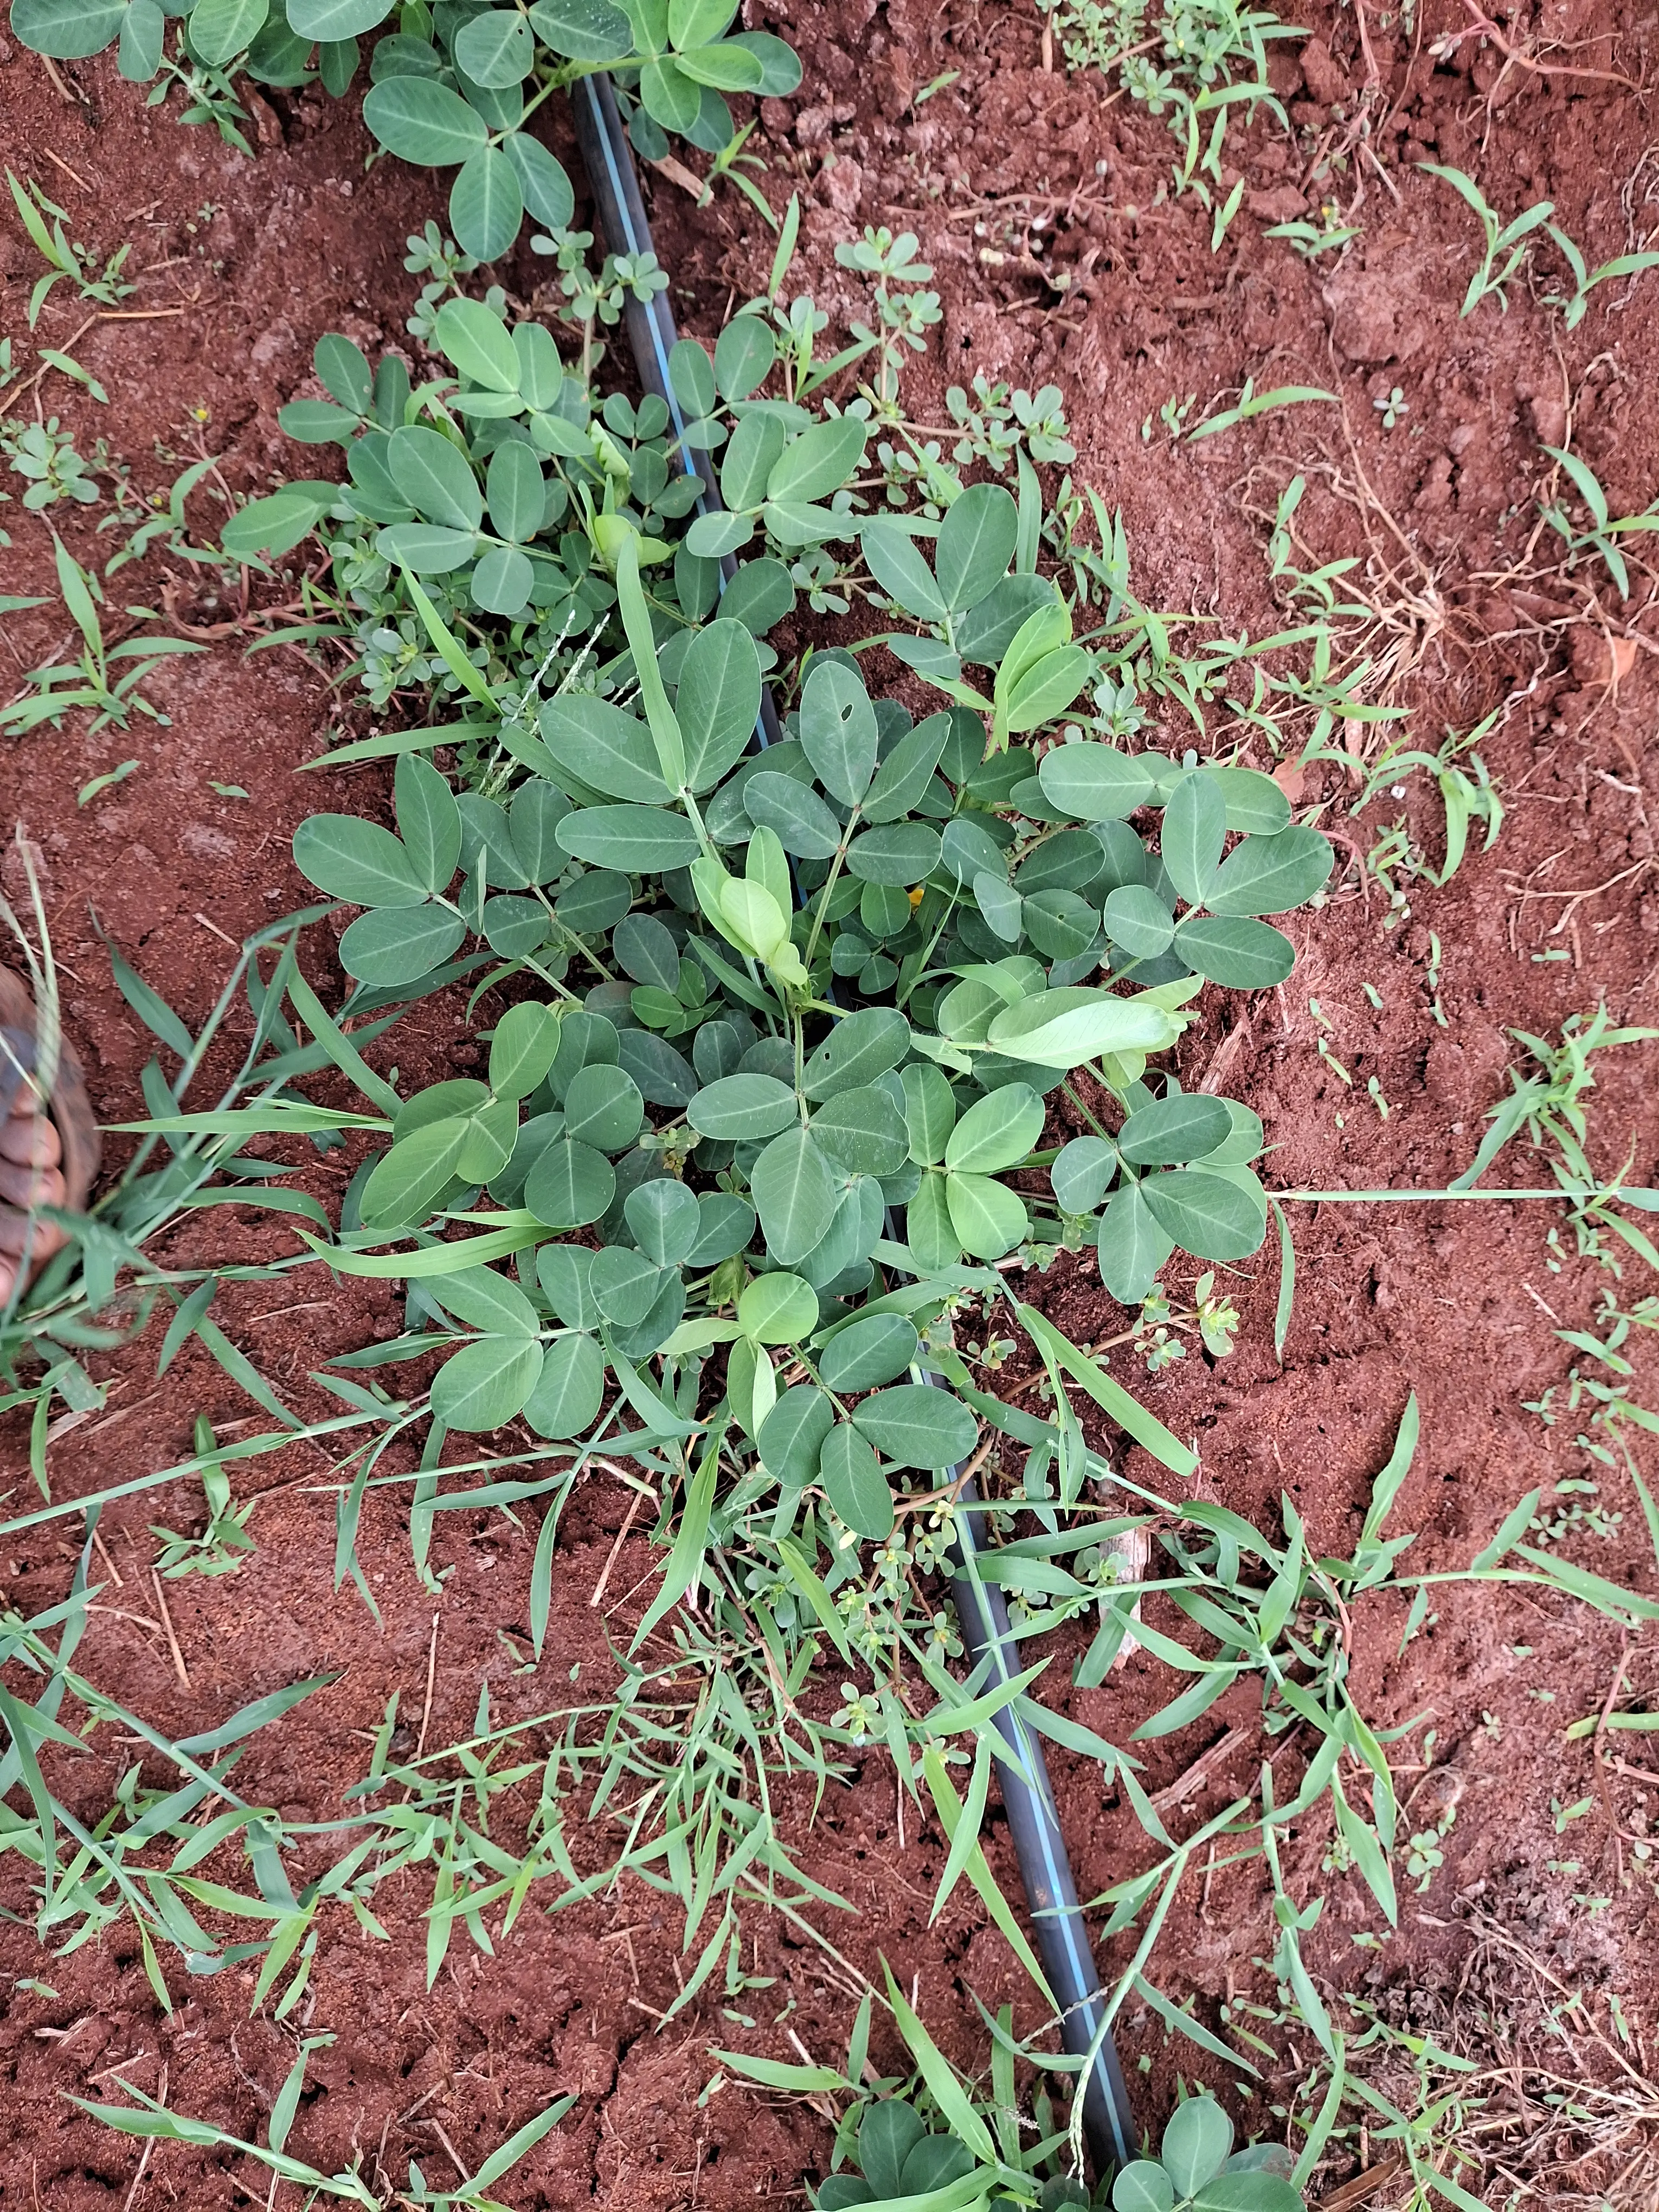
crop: groundnut
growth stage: flowering
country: Kenya
